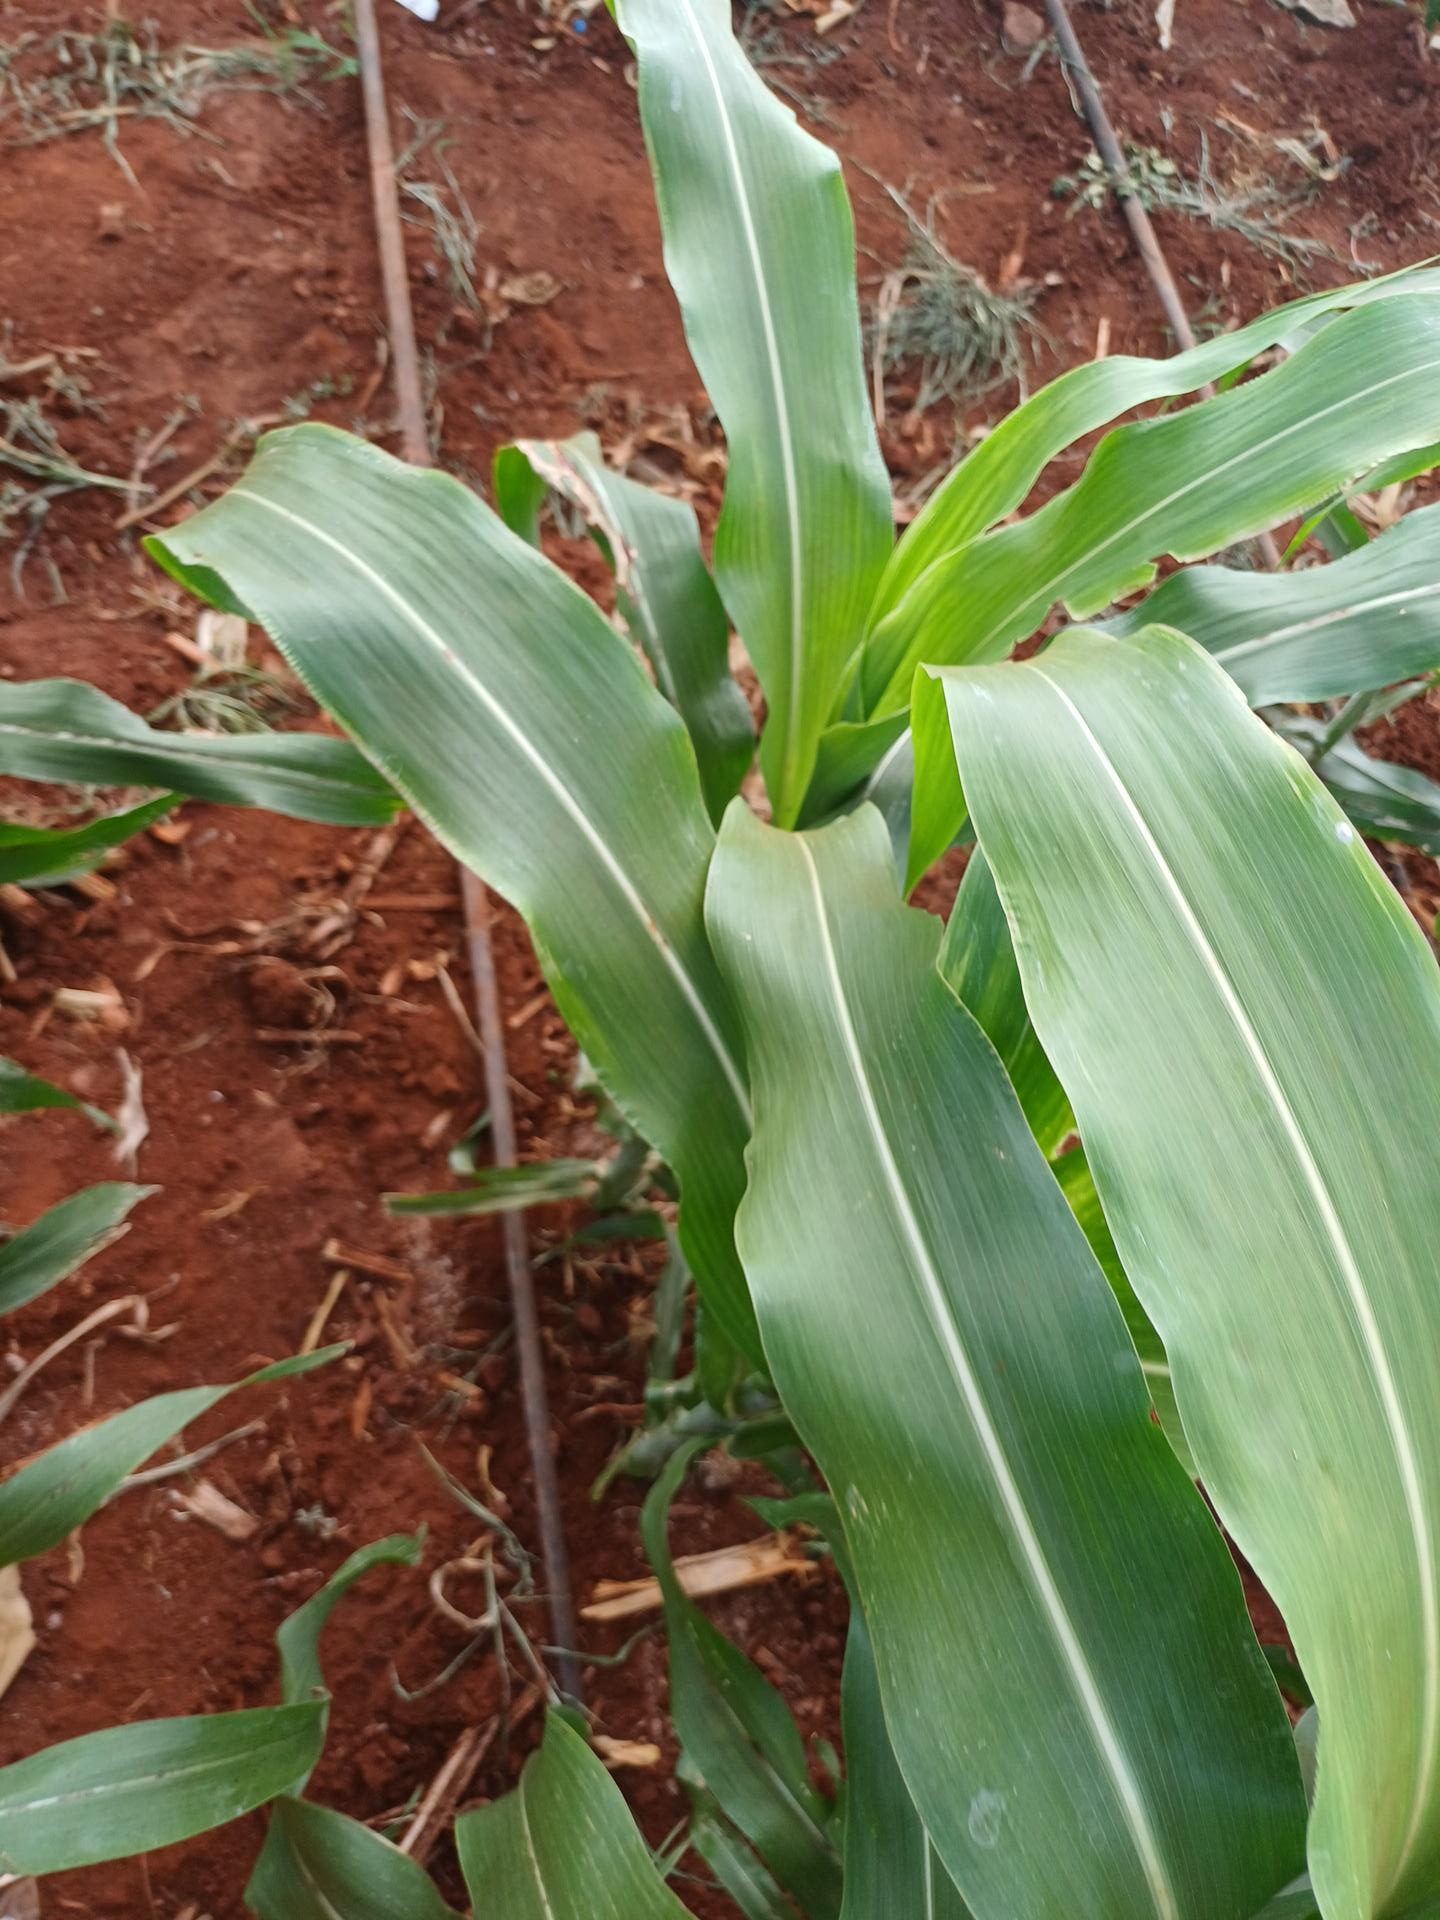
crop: sorghum
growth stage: vegetative
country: Kenya
